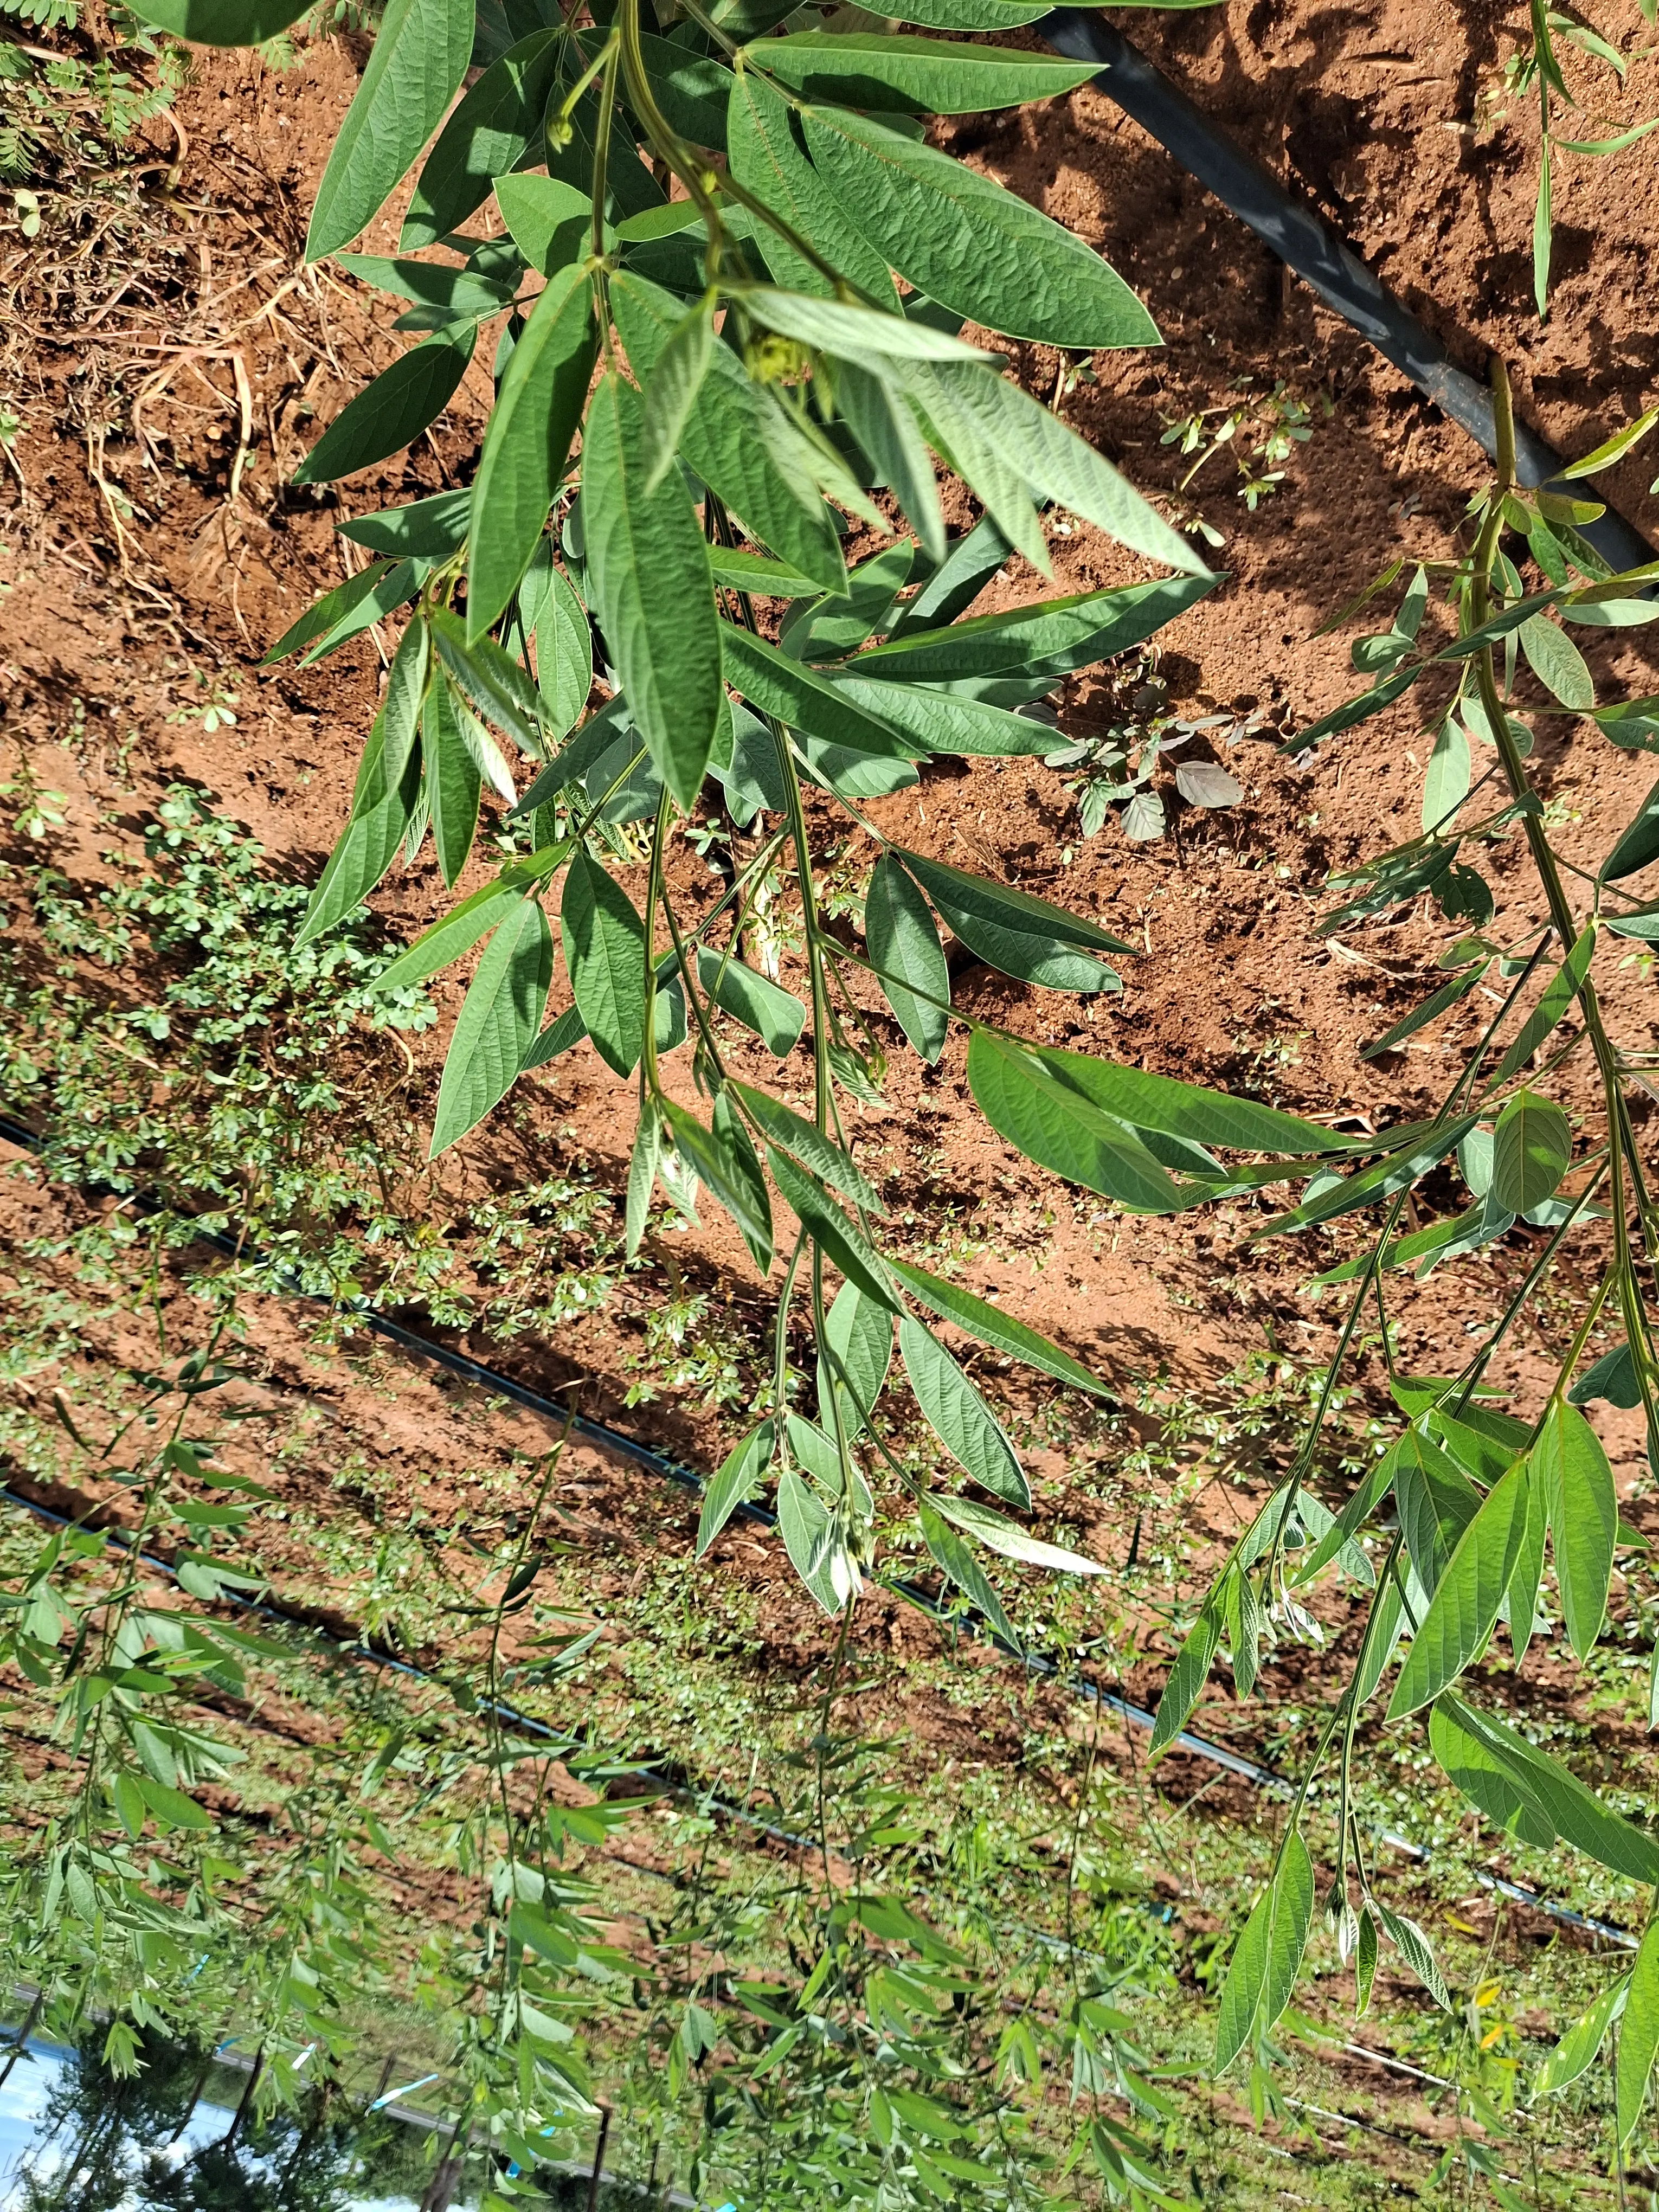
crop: pigeonpea
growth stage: vegetative
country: Kenya
